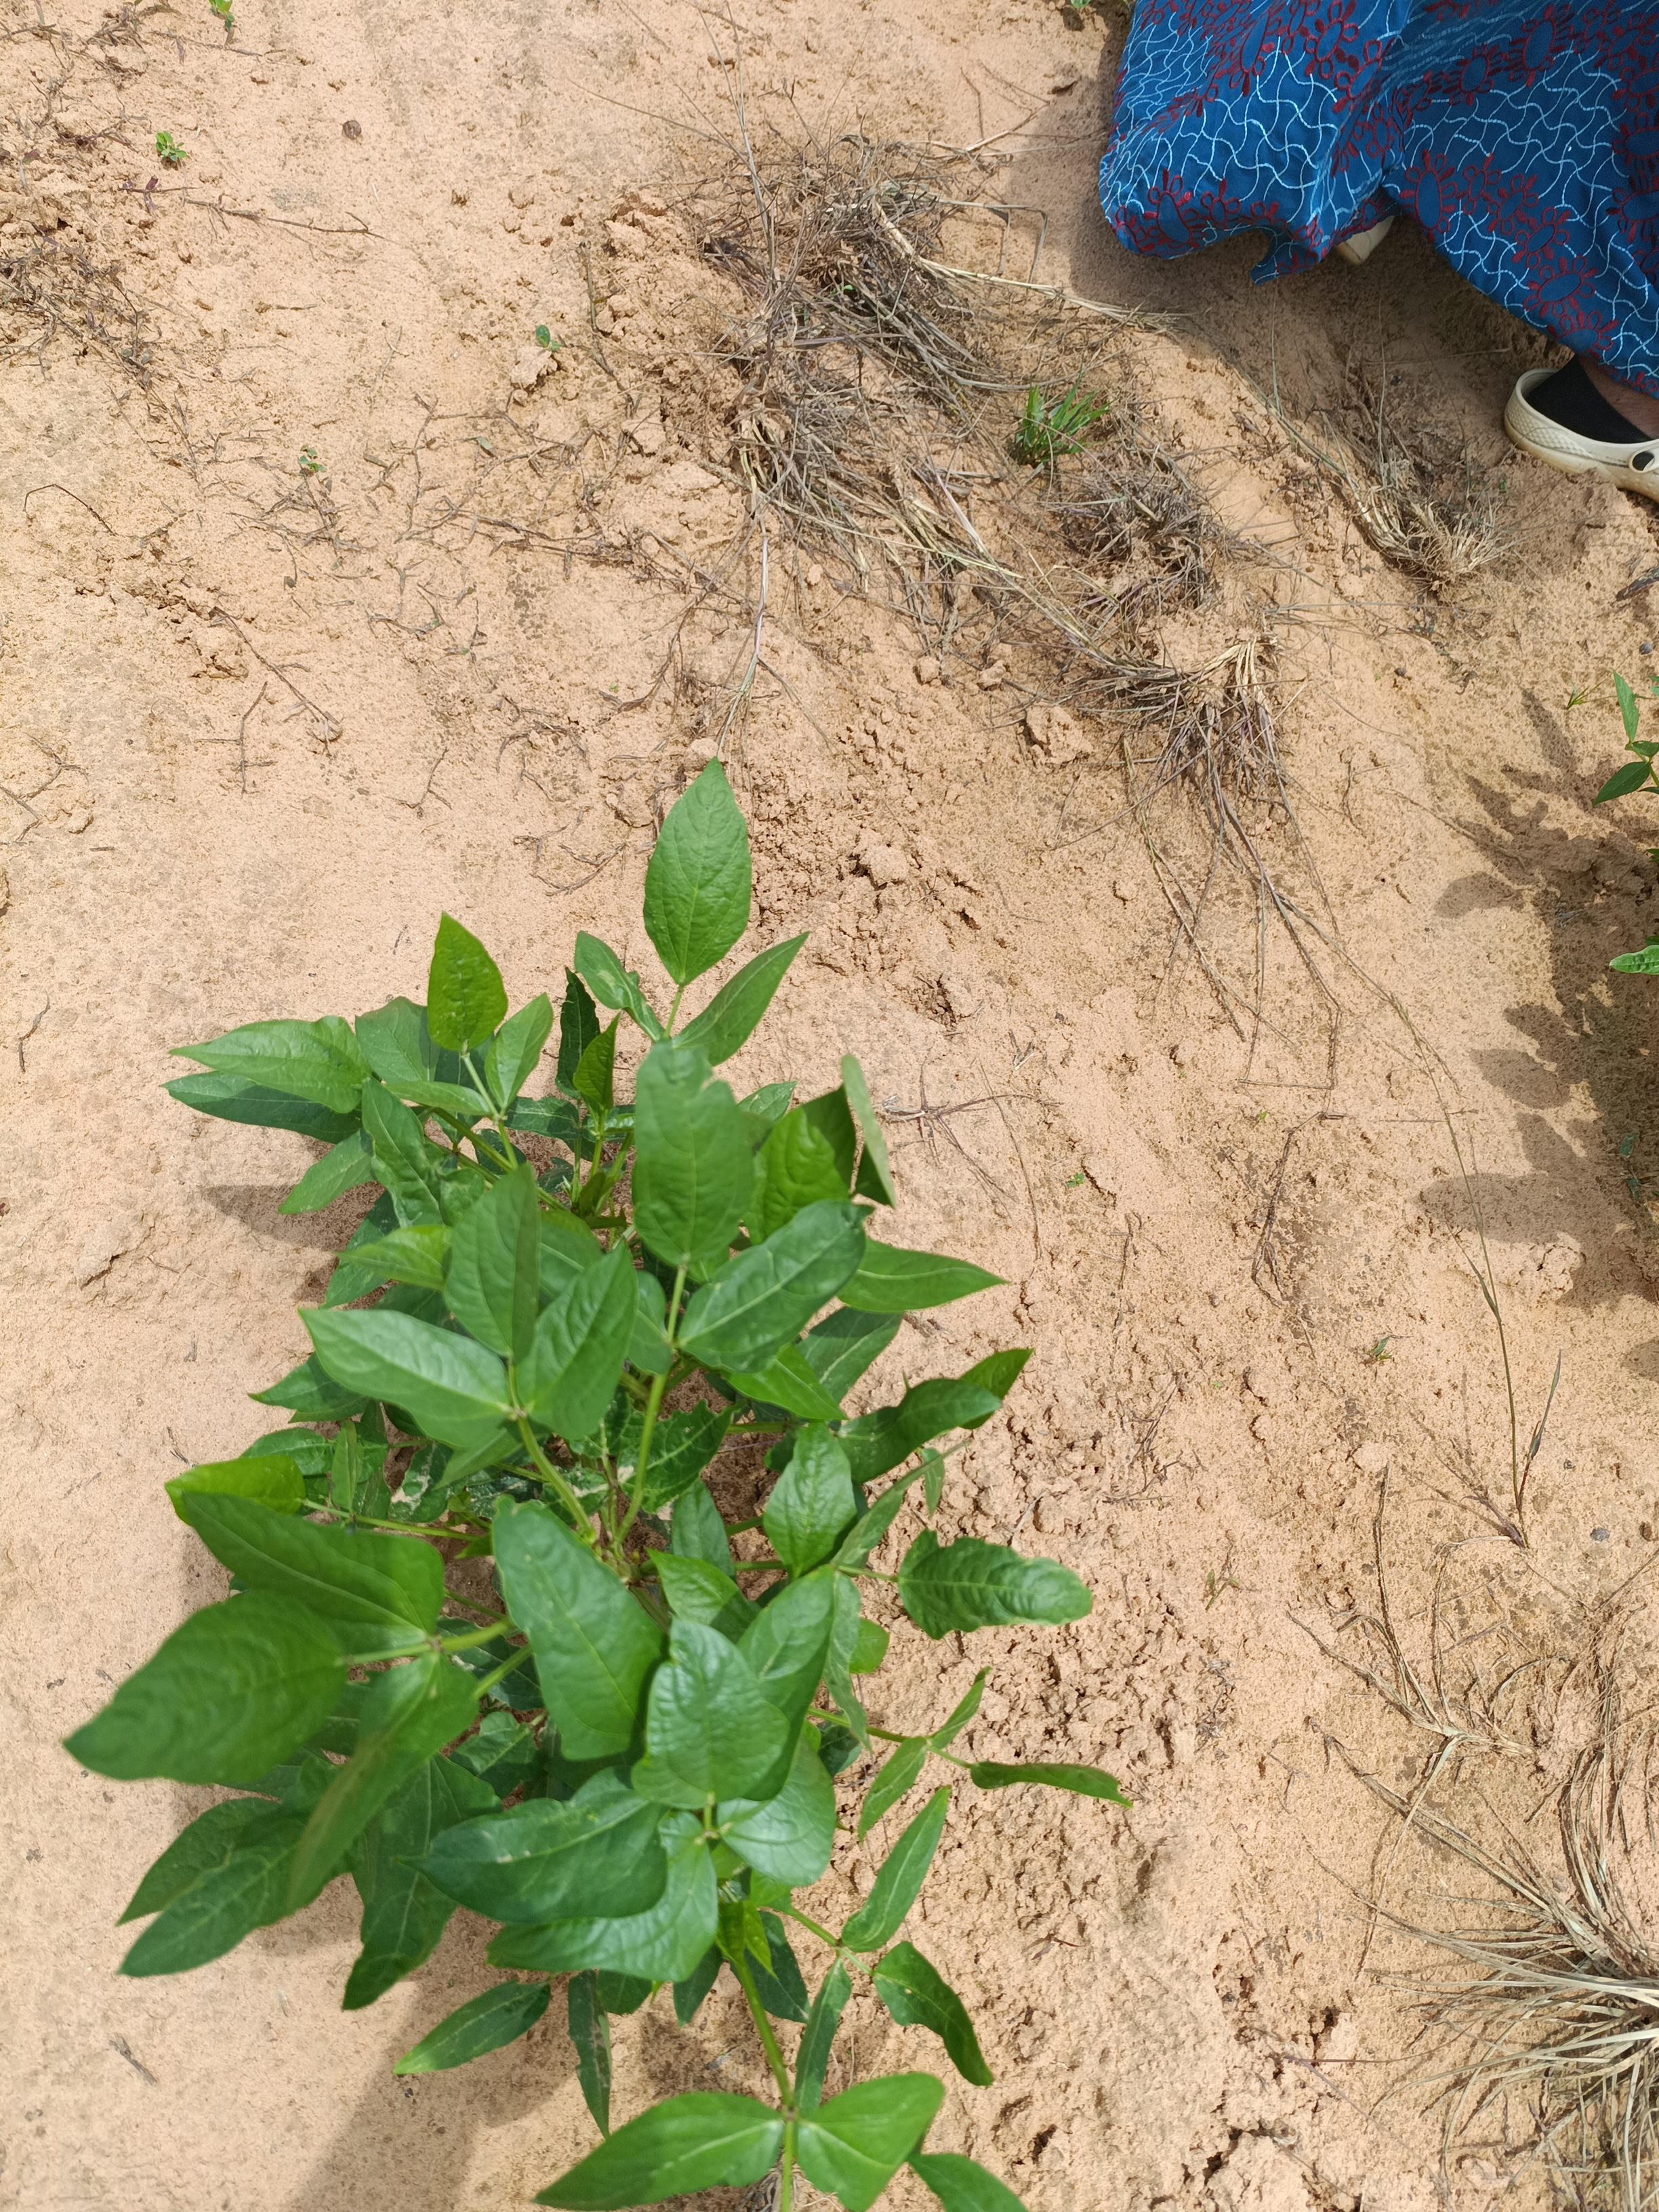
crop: cowpea
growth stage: emergence
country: Nigeria
